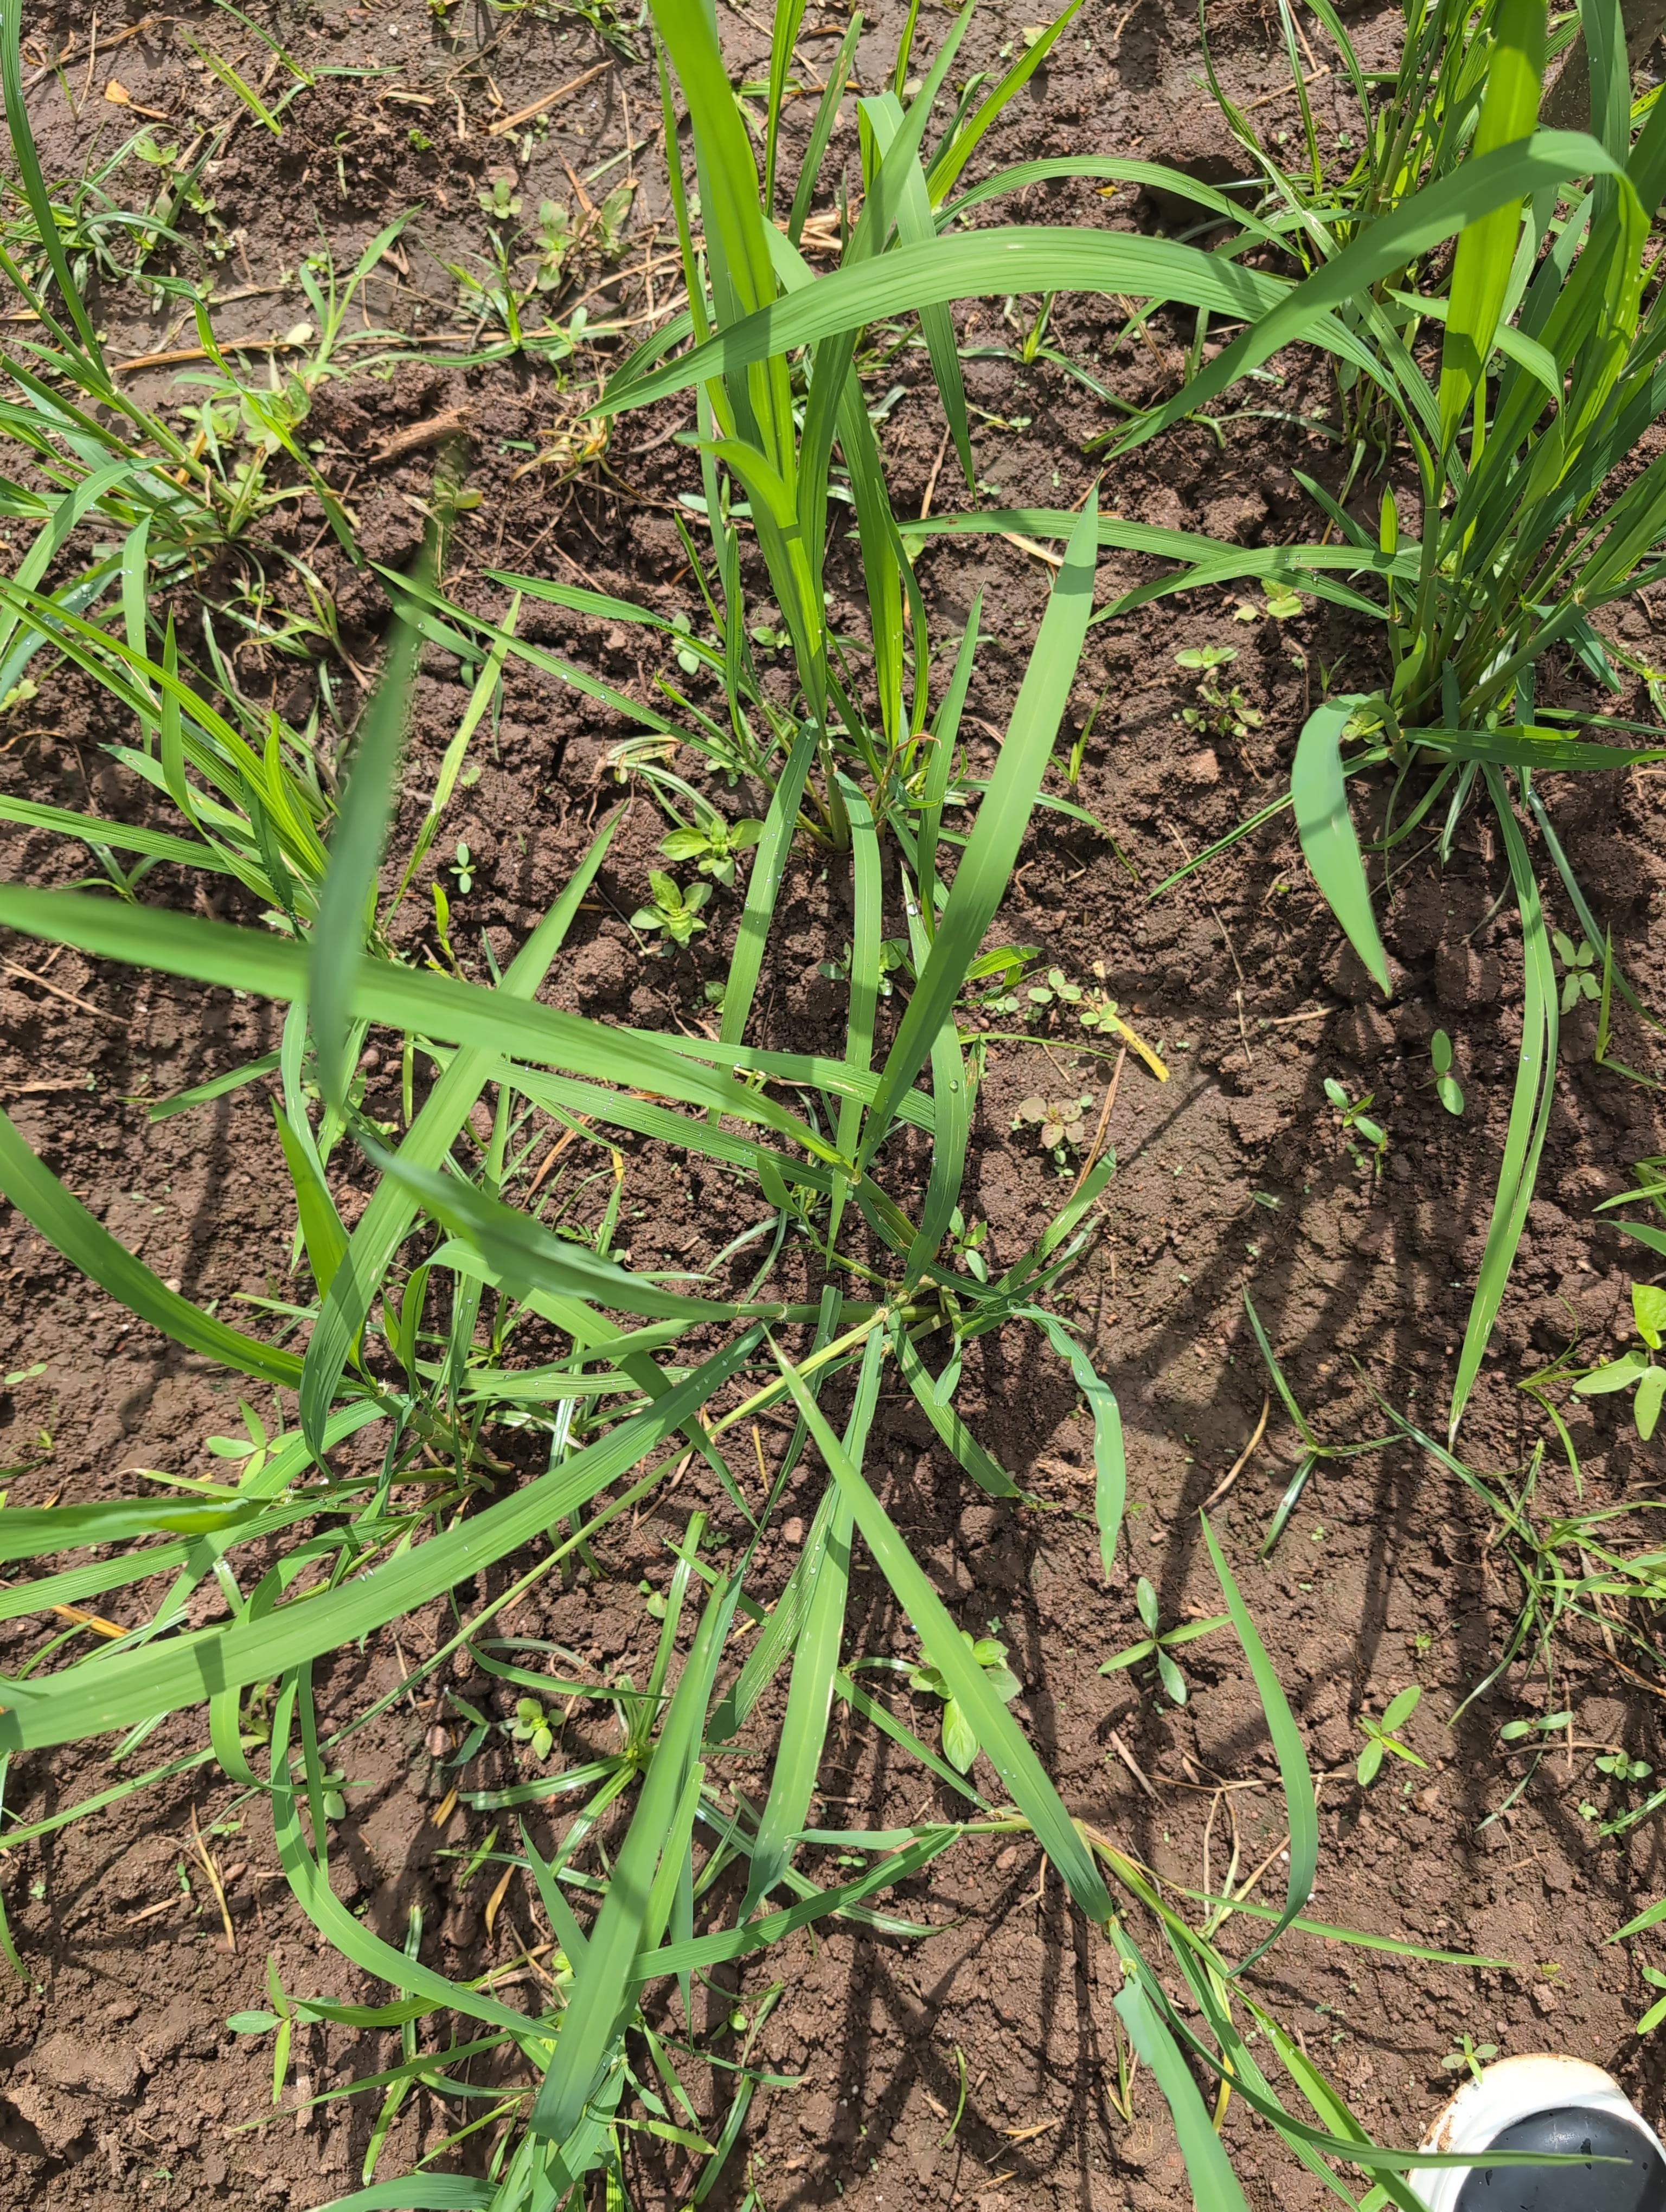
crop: rice
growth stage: tillering
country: Côte d'Ivoire
